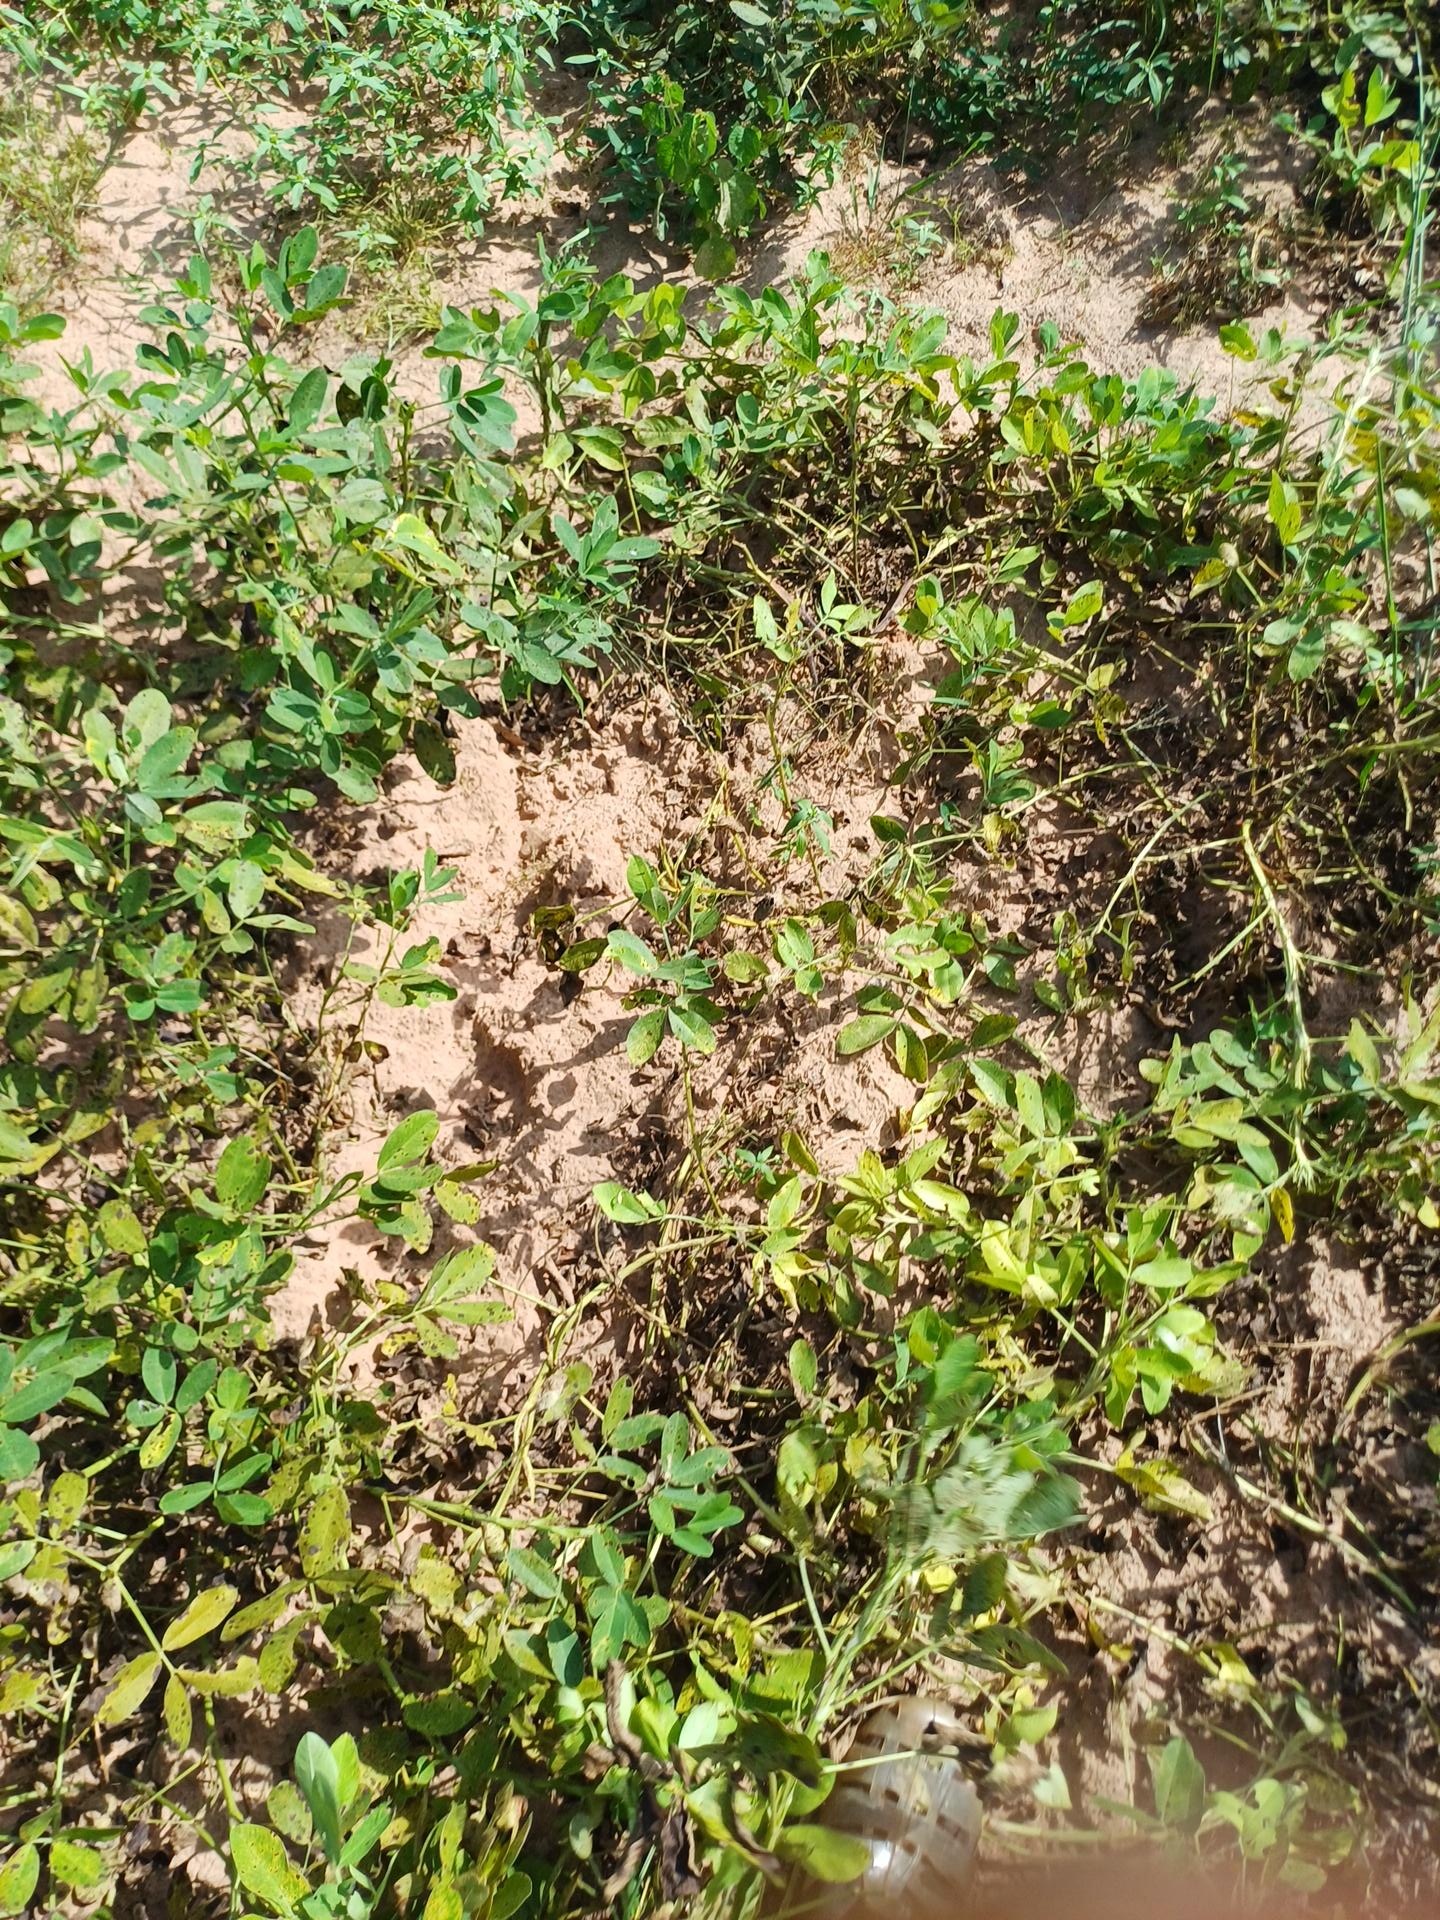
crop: groundnut
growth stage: flowering
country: Senegal
